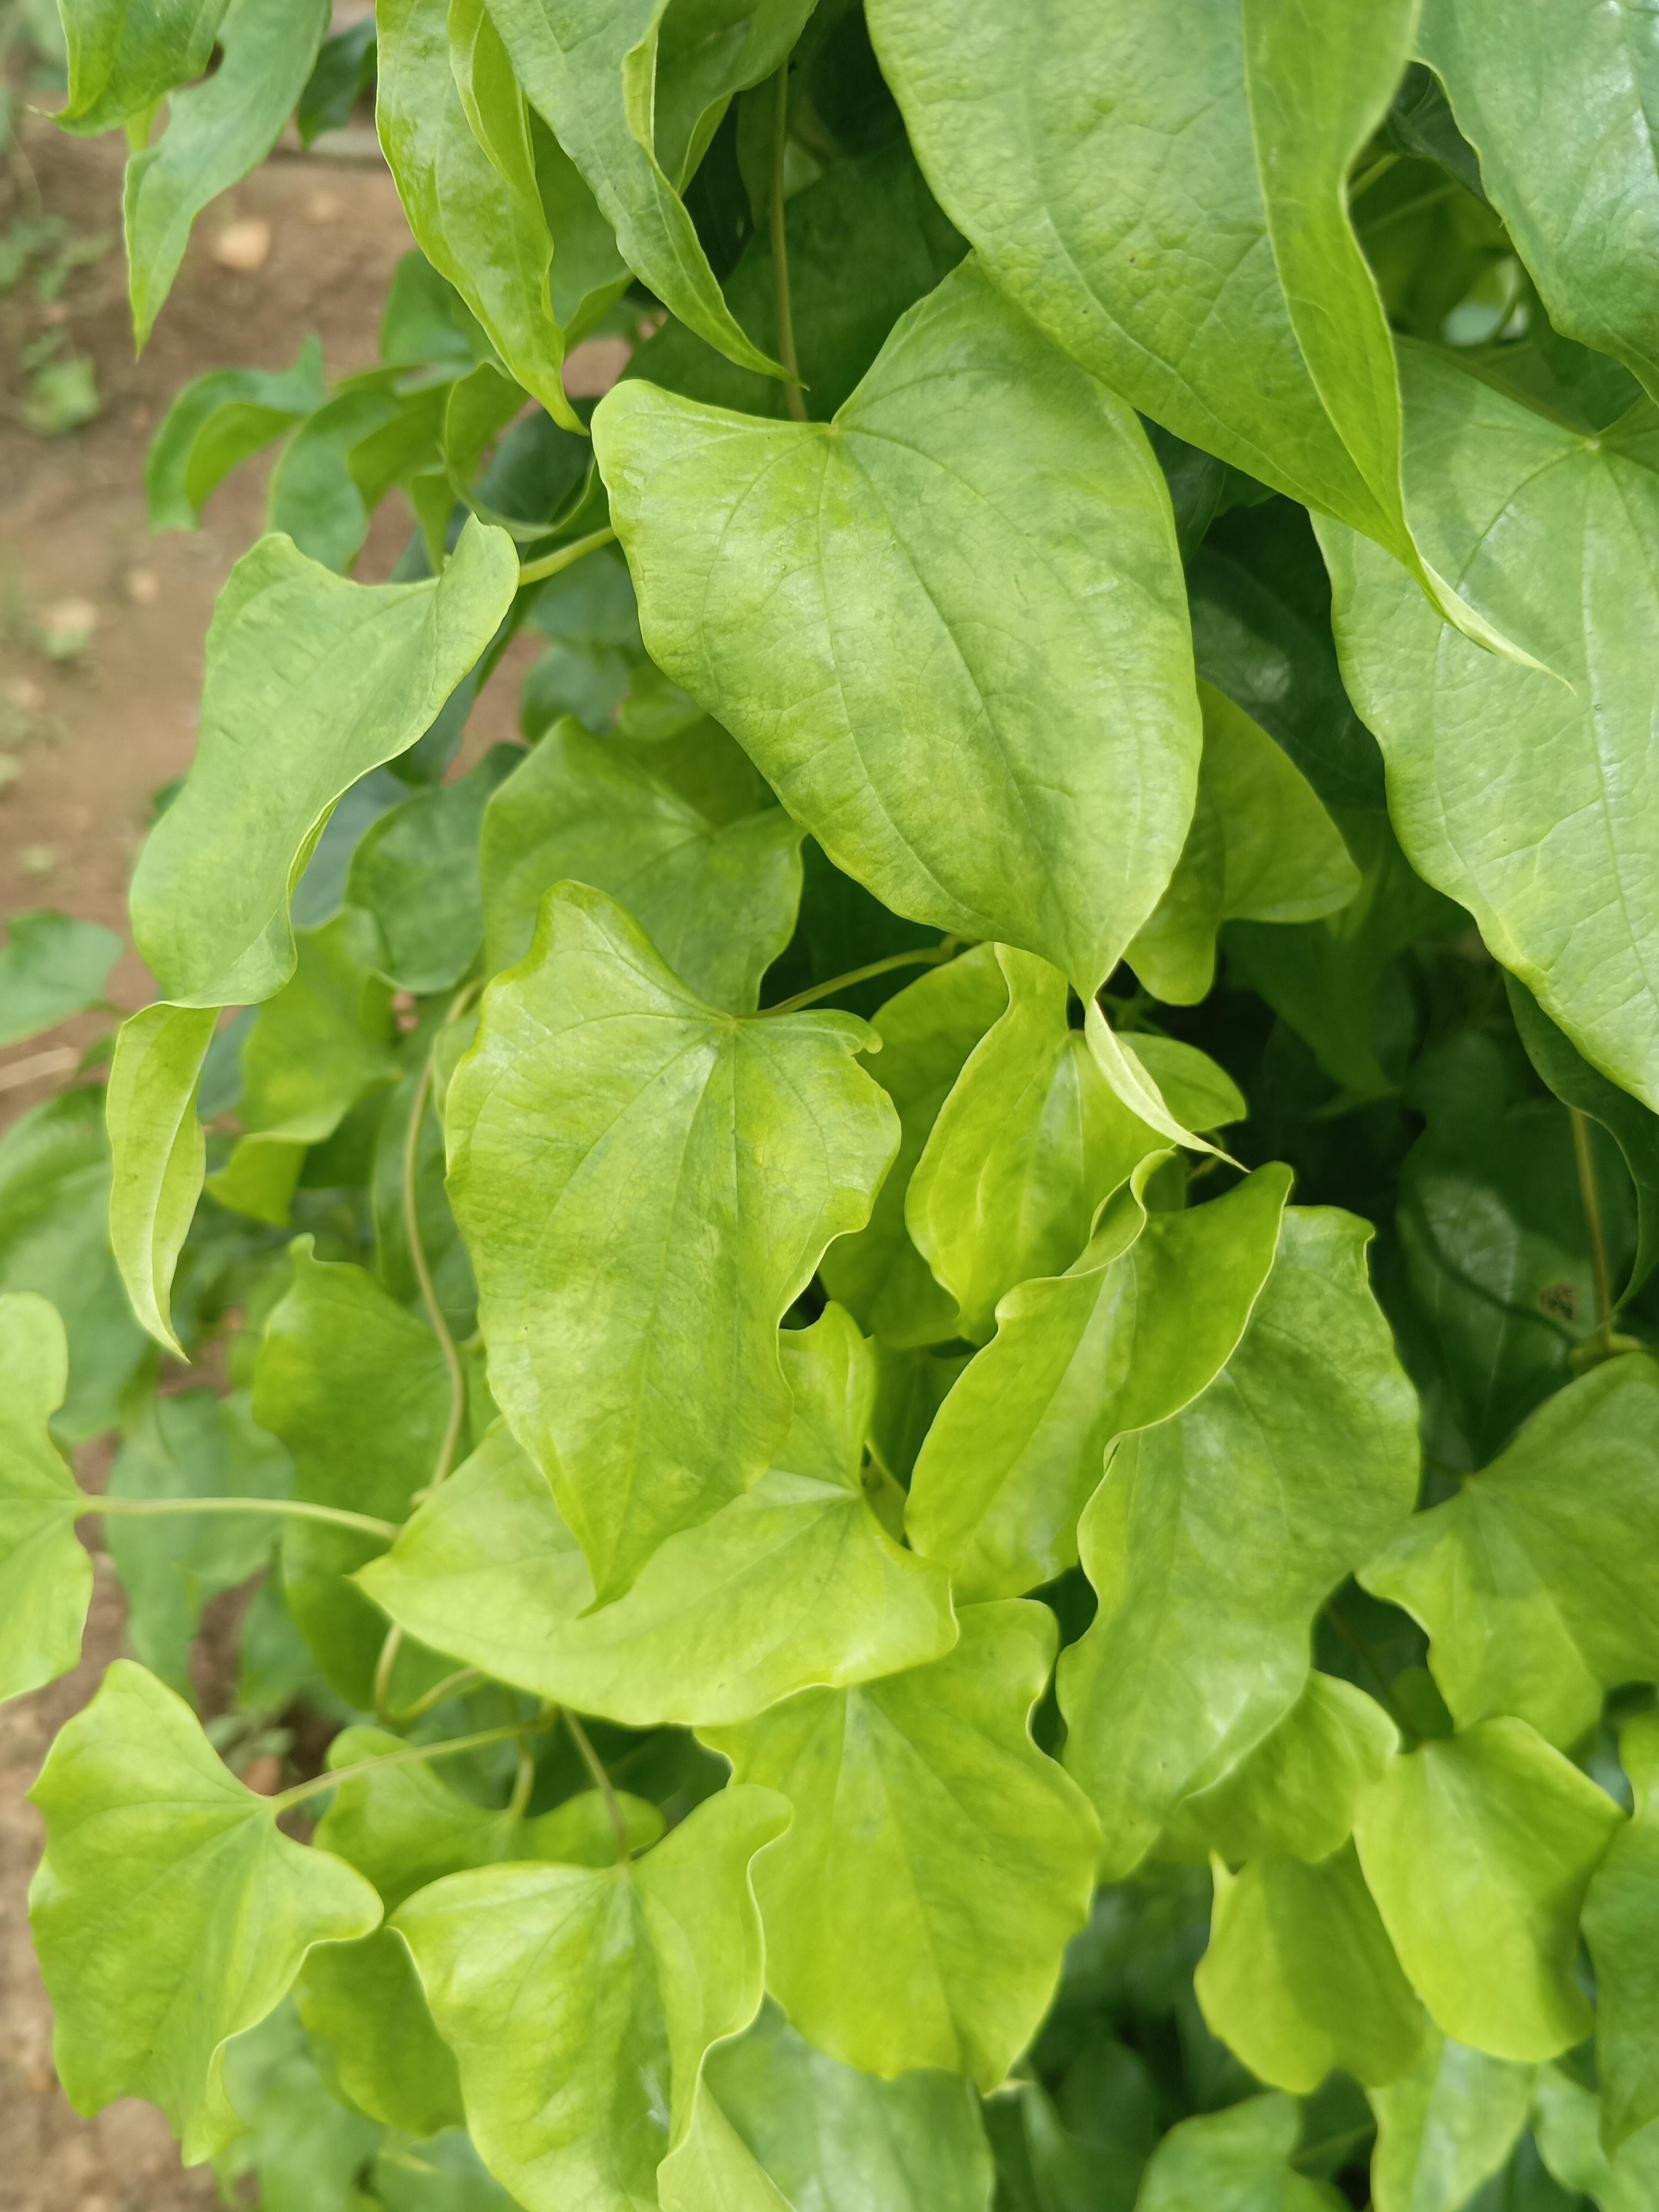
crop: yam
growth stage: vegetative
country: Nigeria
